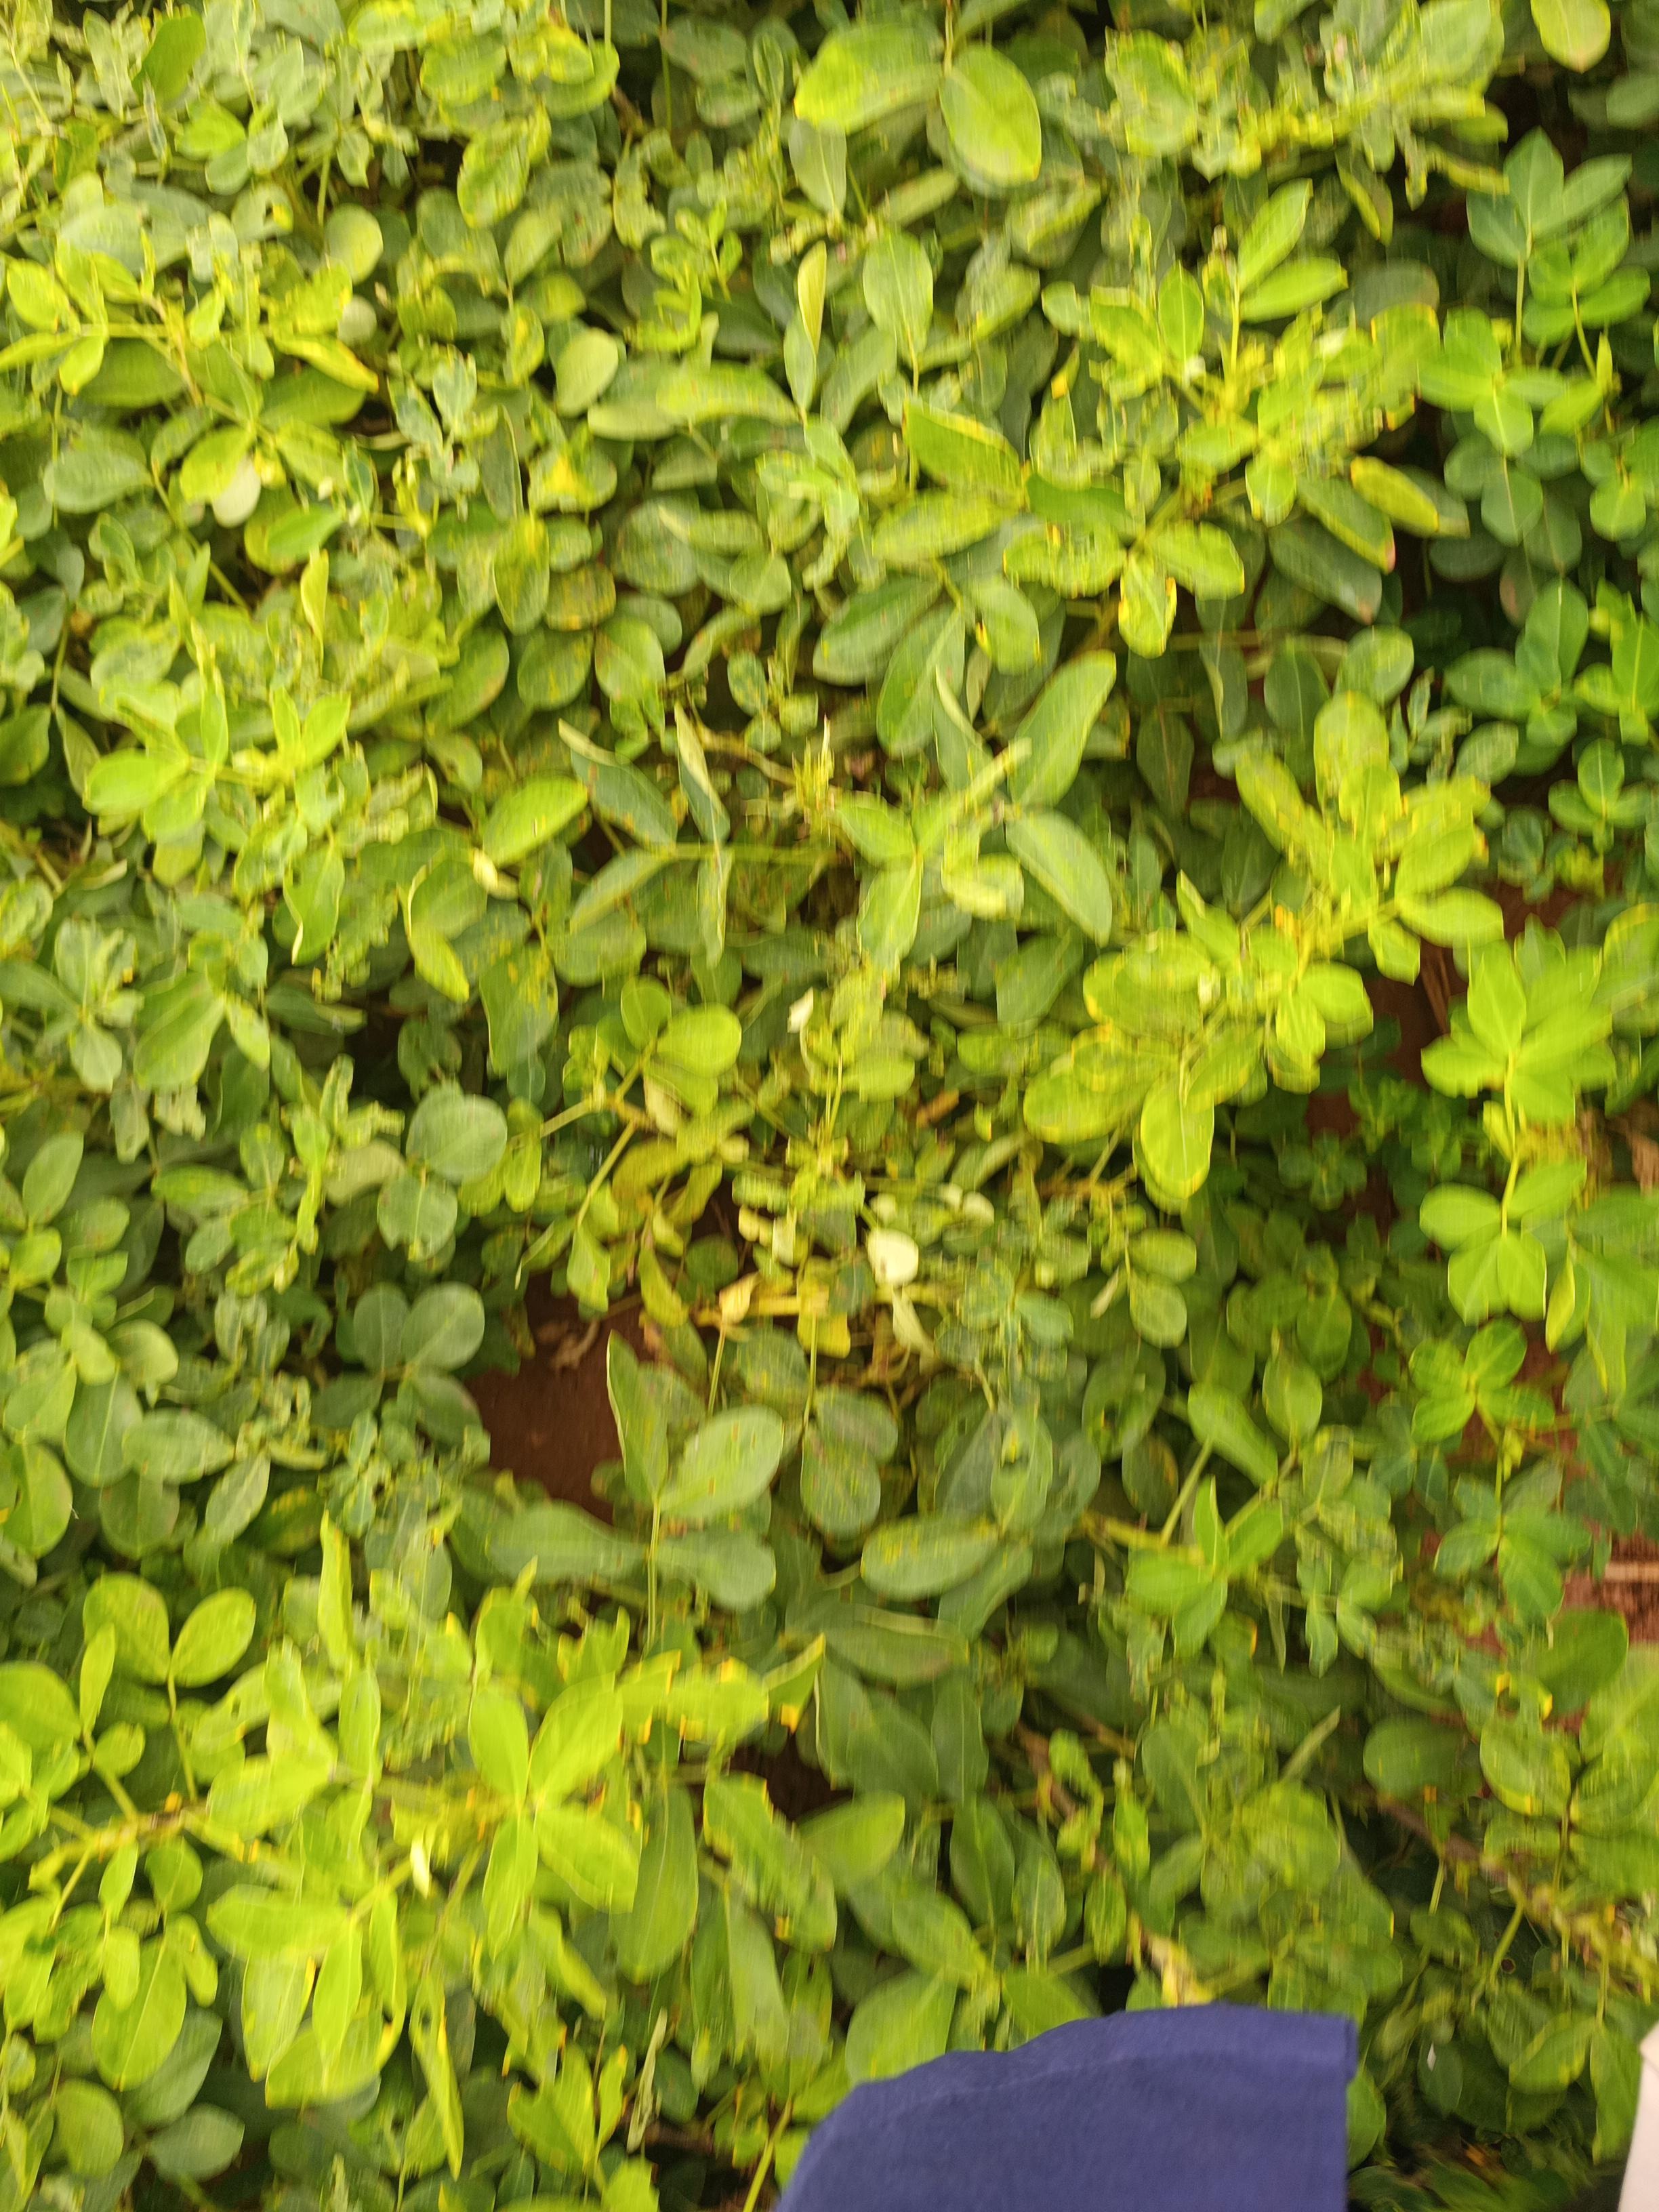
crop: groundnut
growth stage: pegging
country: Kenya
